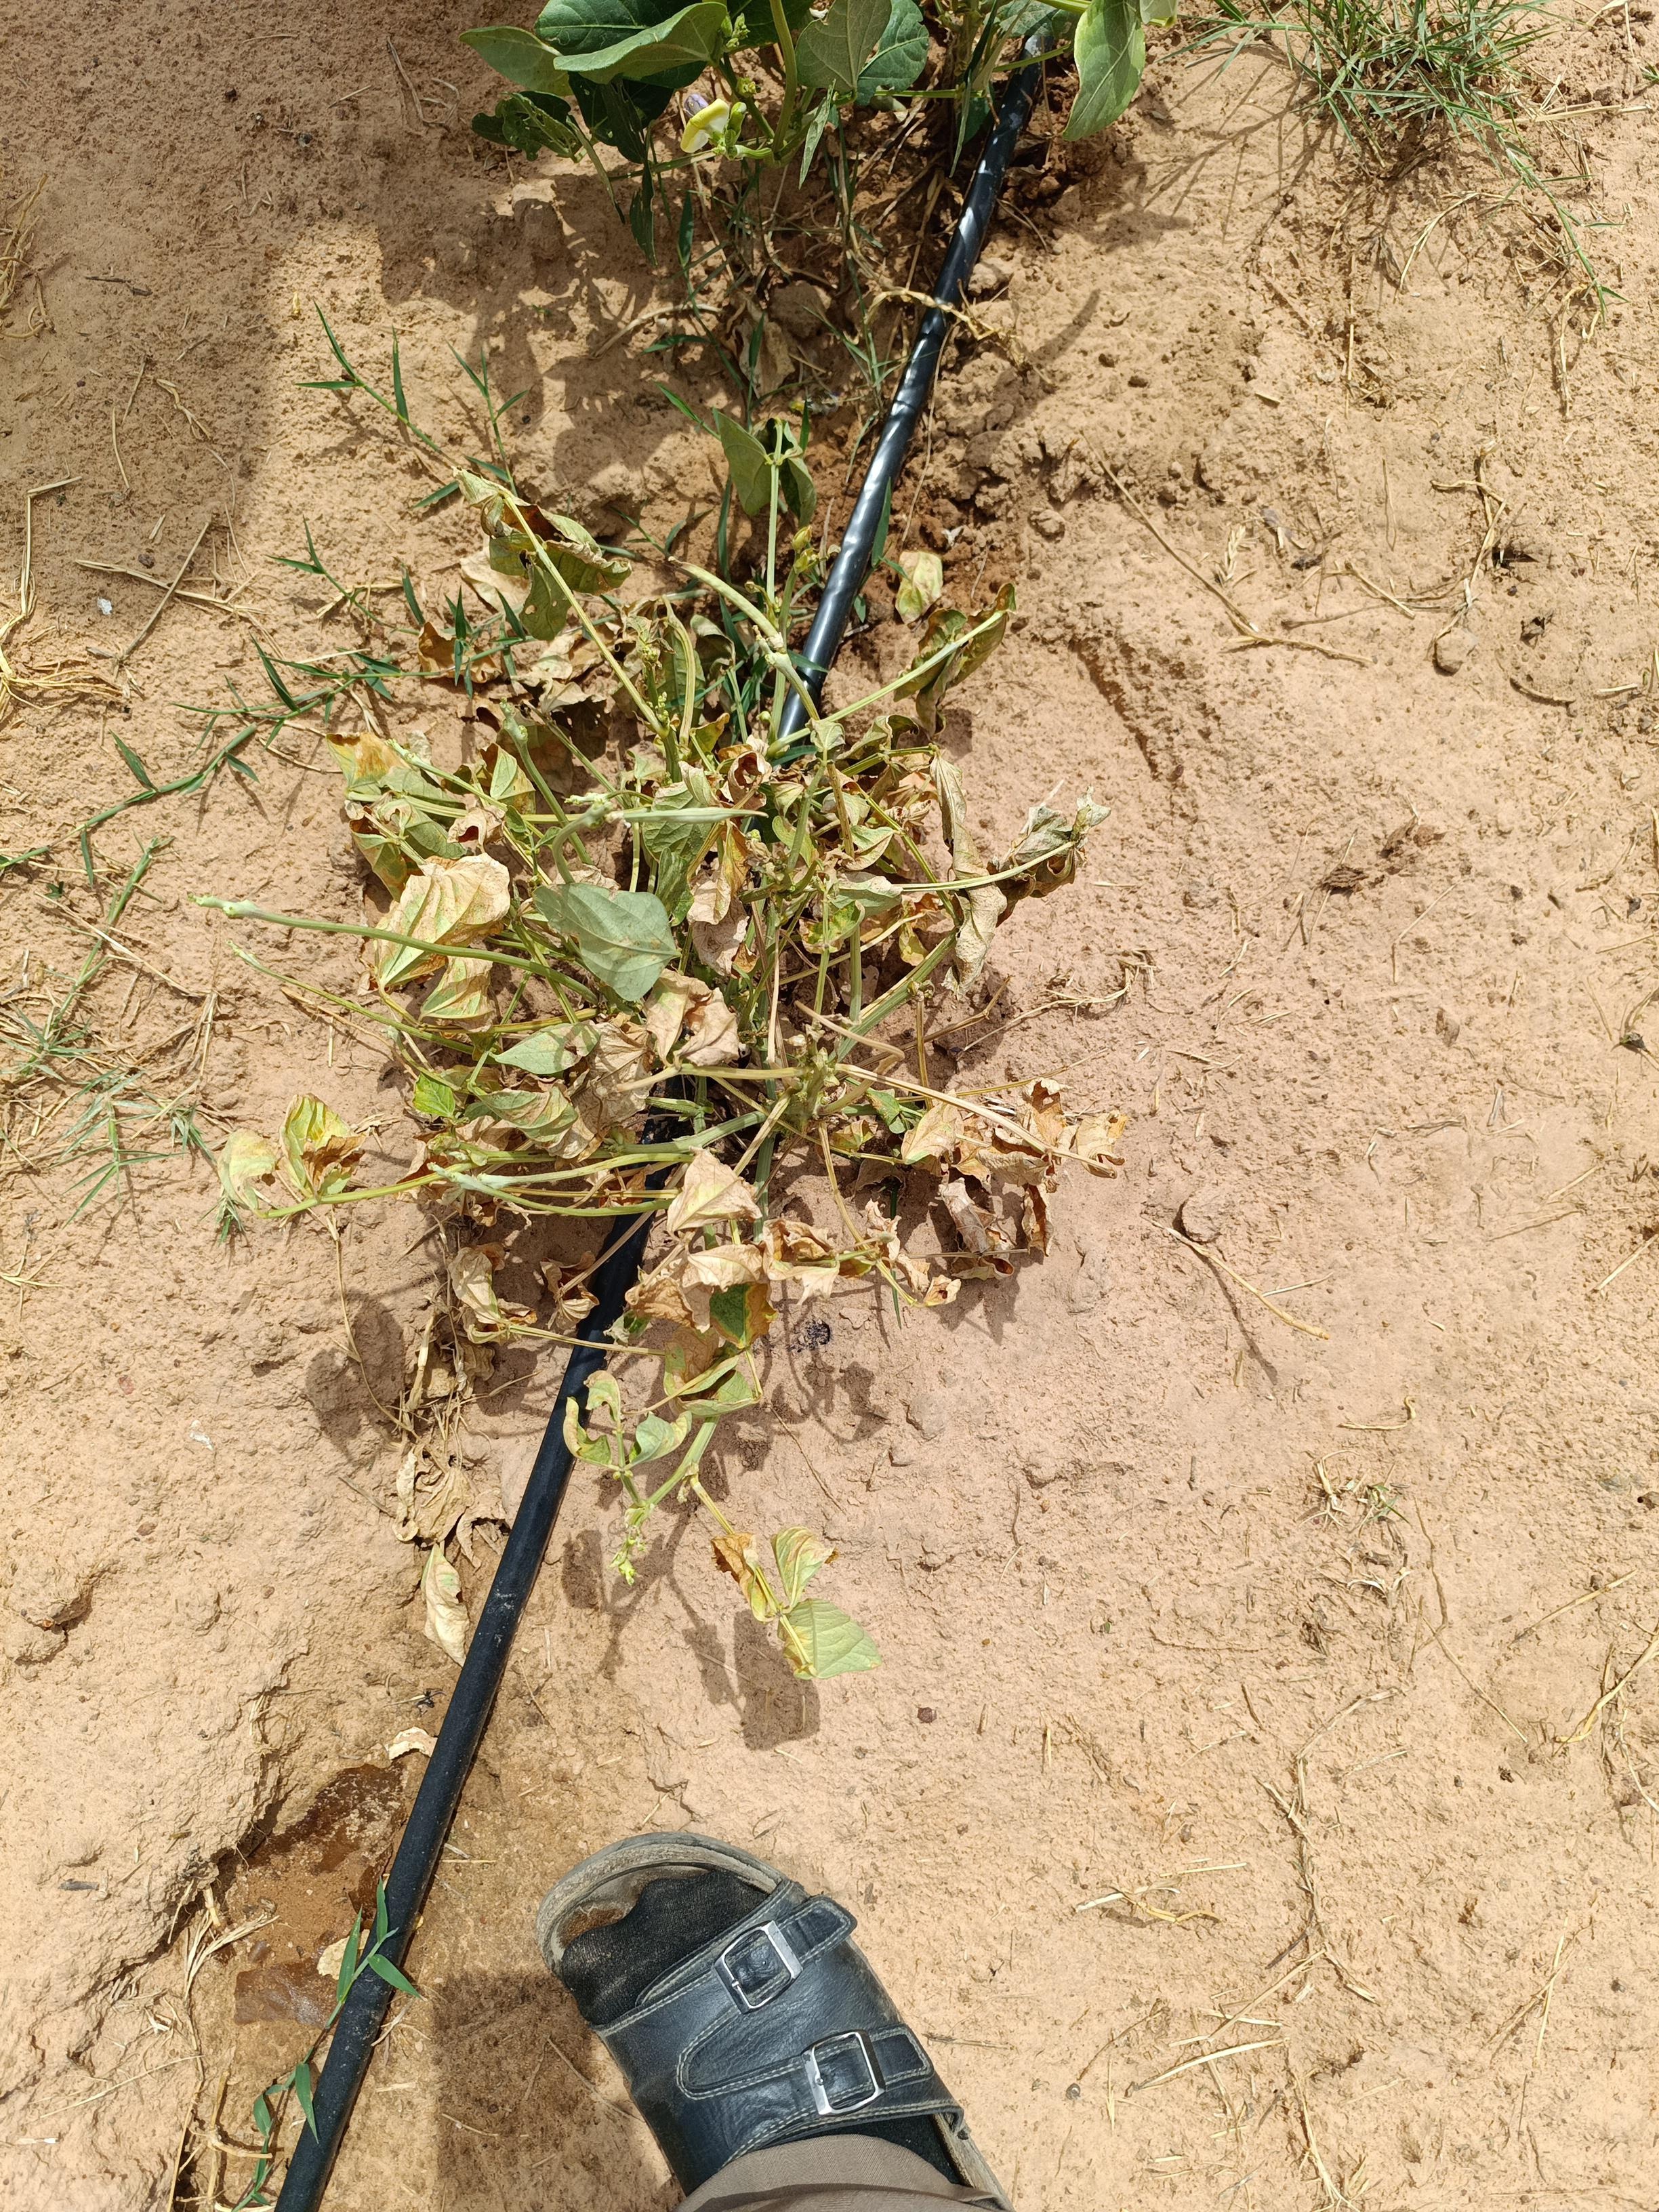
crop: cowpea
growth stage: flowering
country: Nigeria
